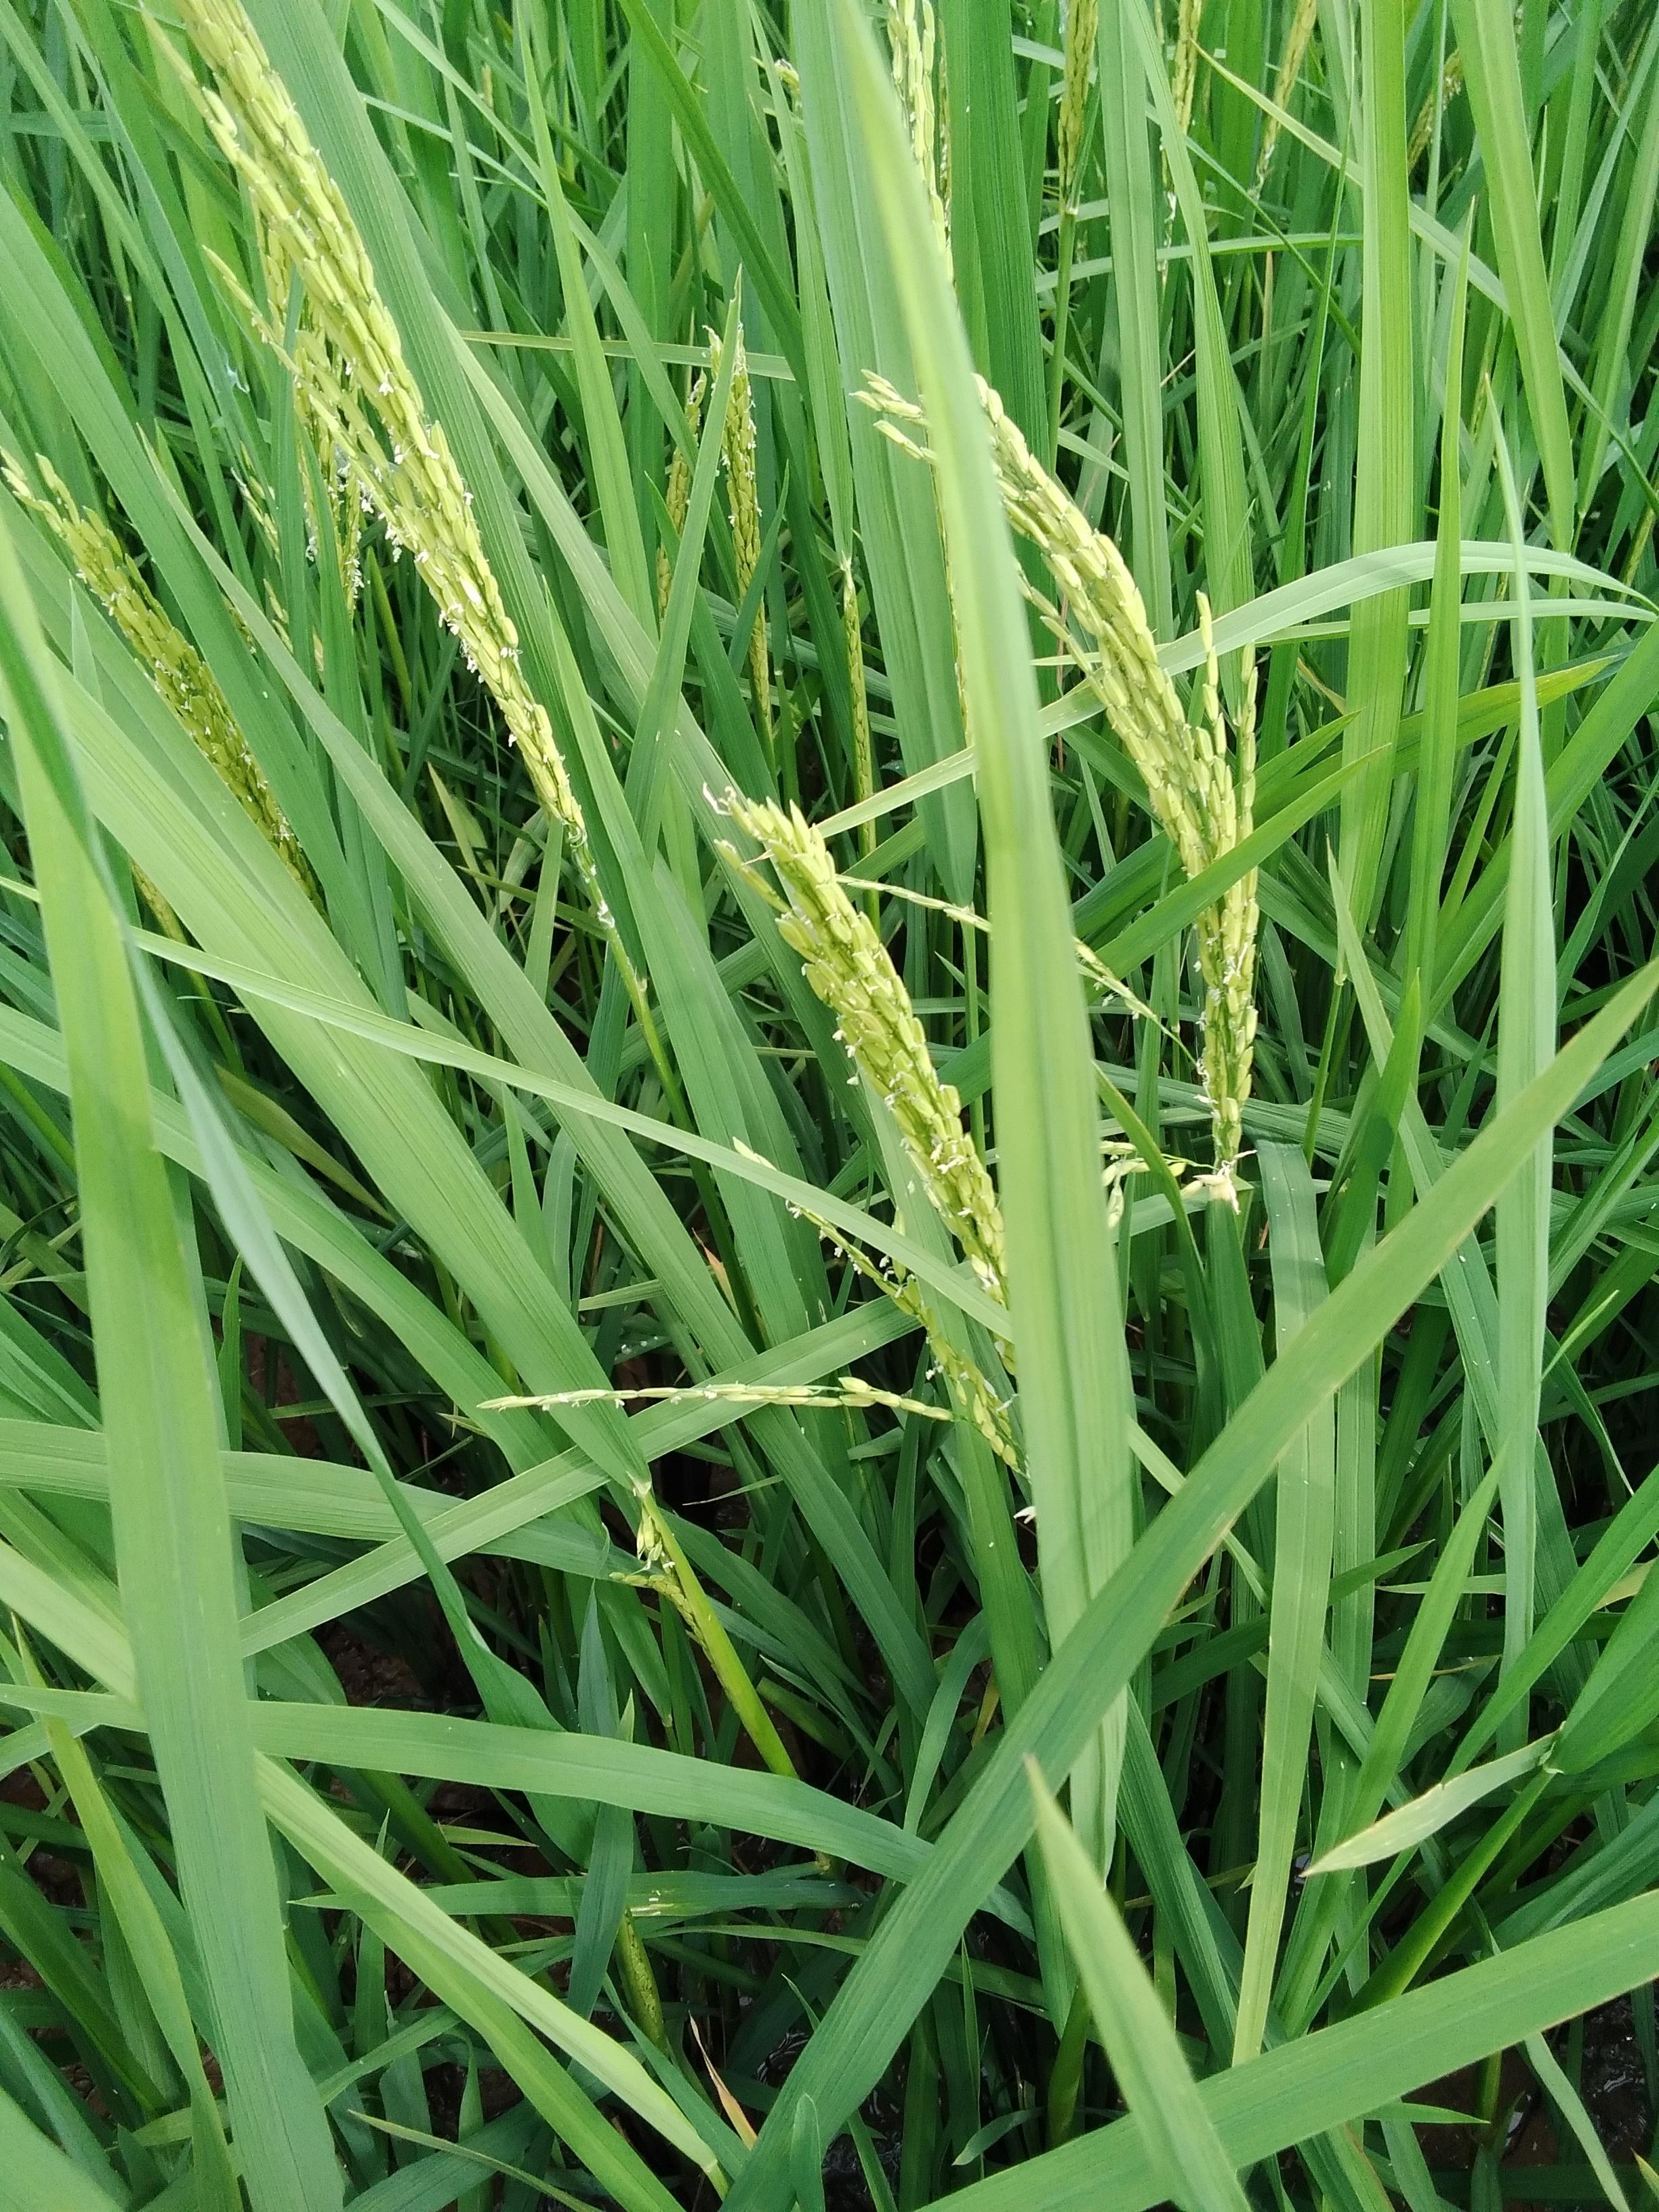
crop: rice
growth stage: flowering
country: Nigeria
